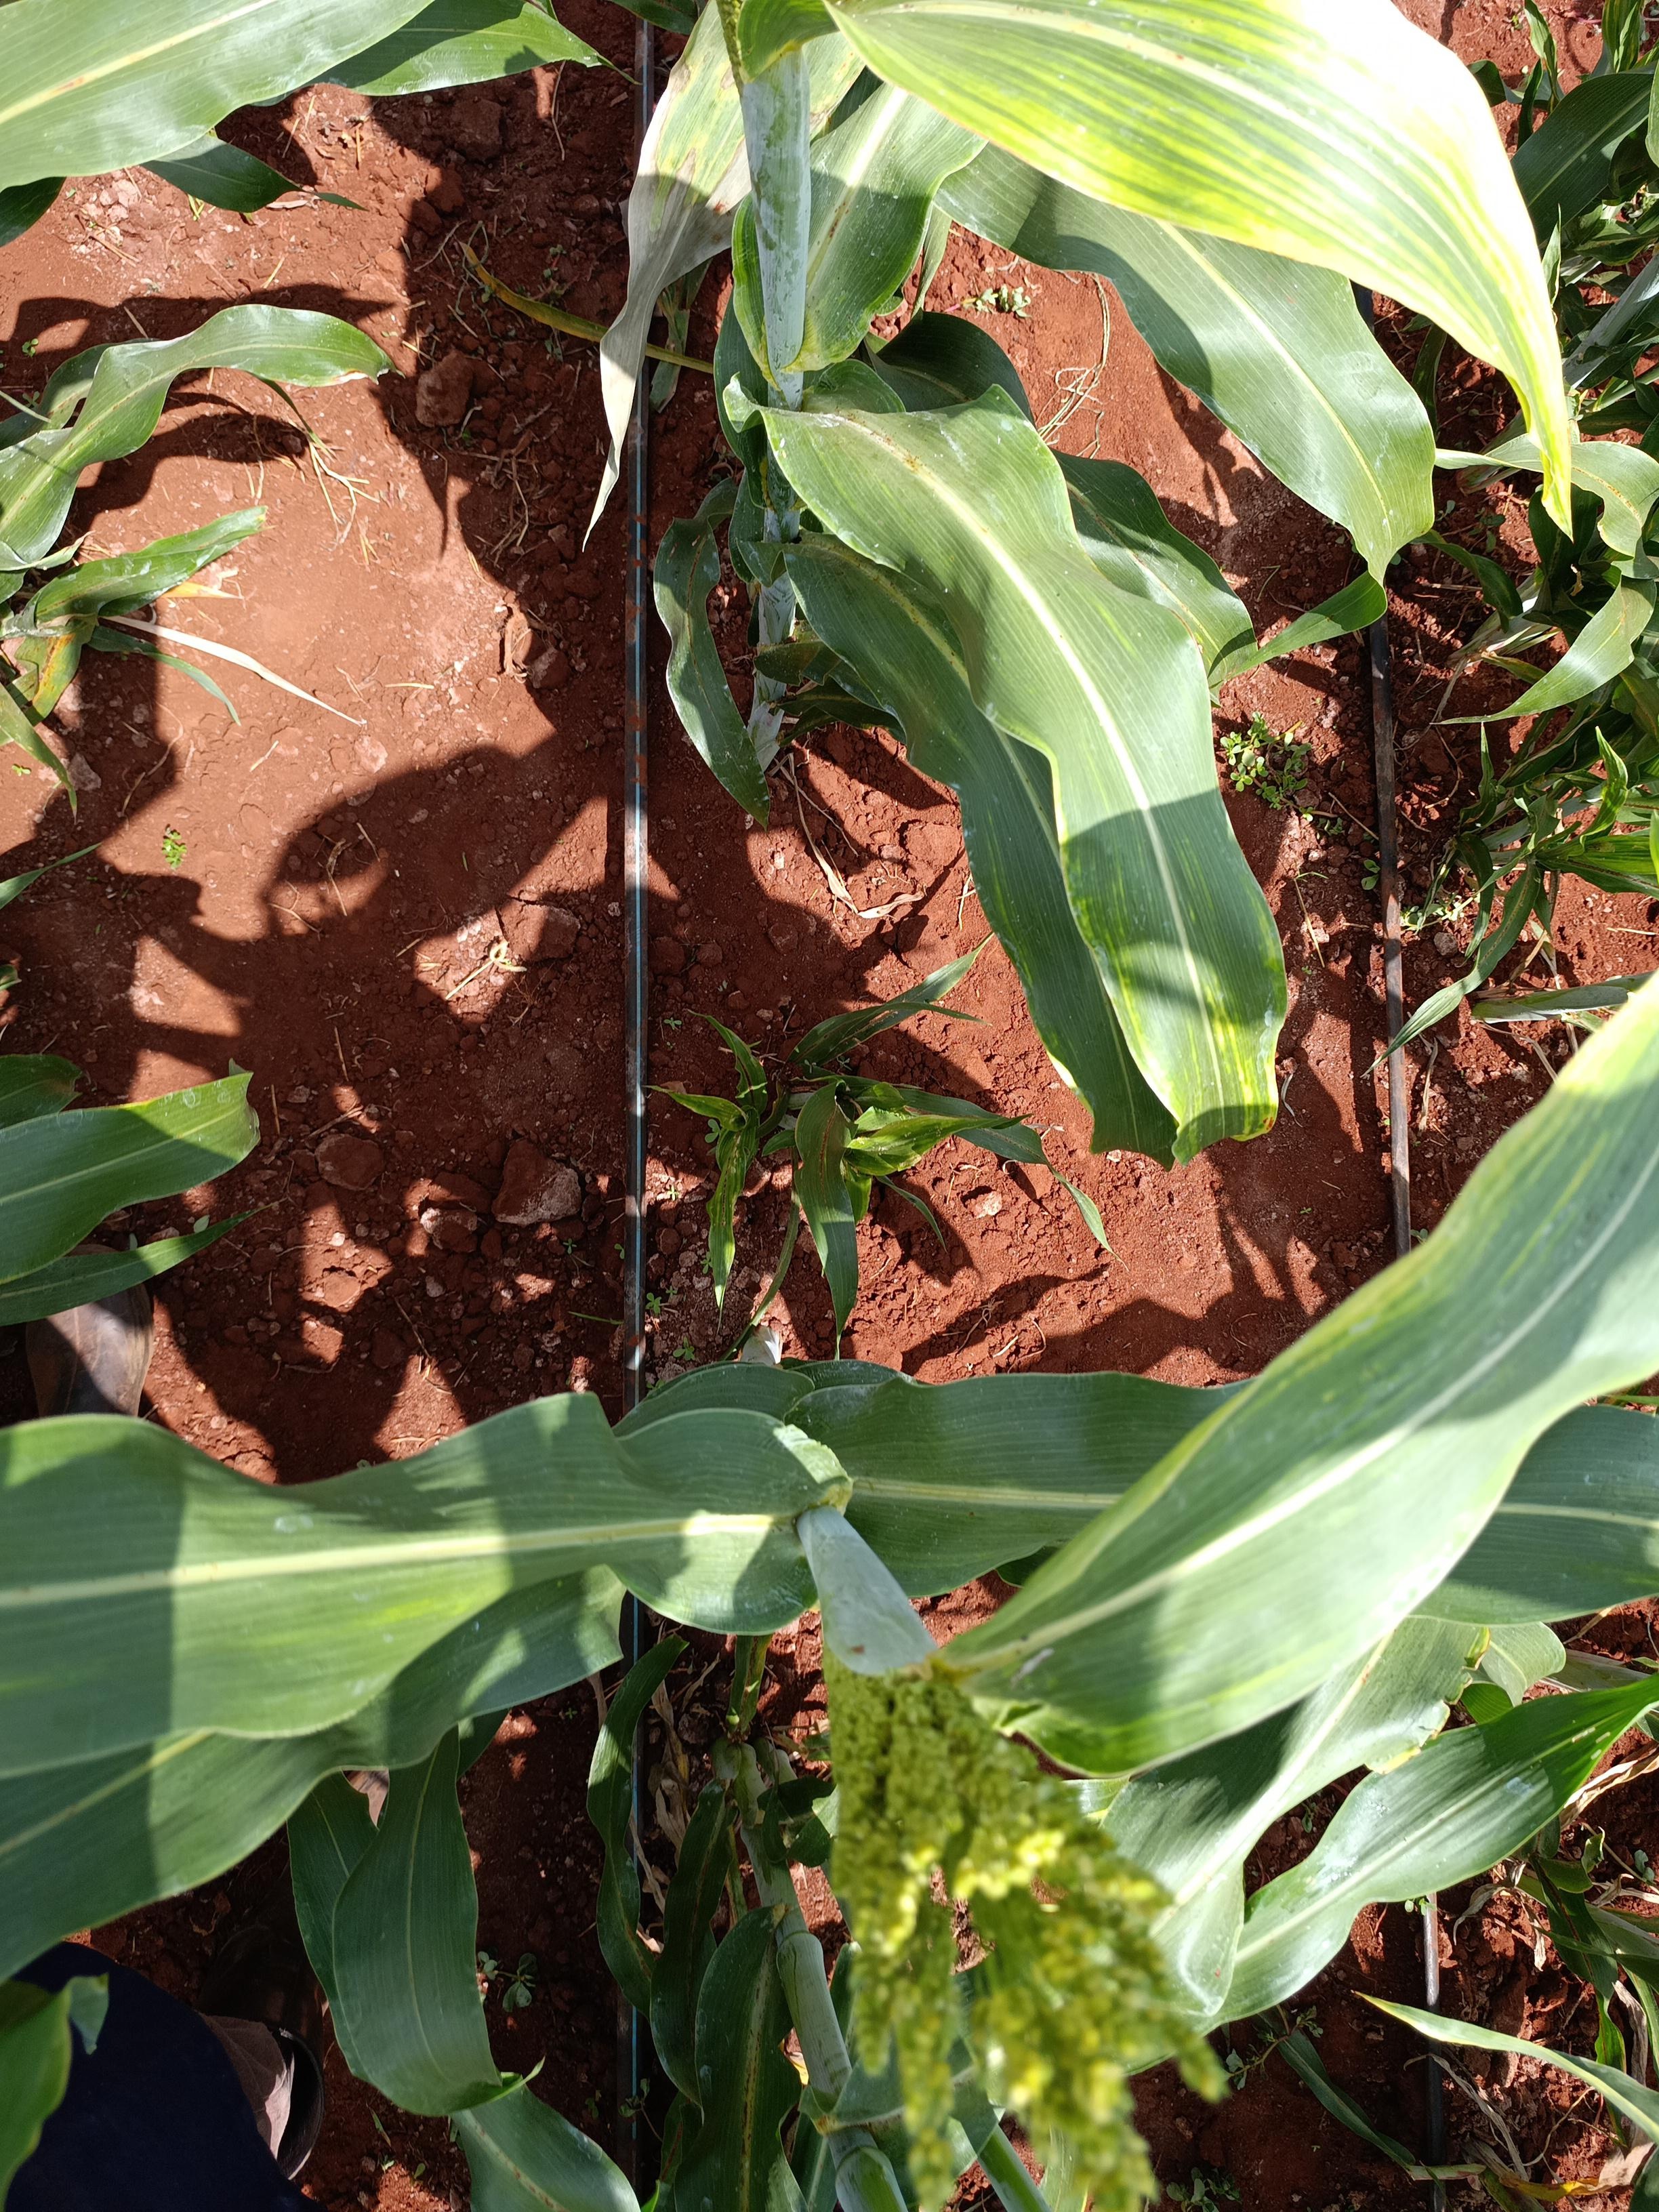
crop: sorghum
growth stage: heading tuber
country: Kenya
